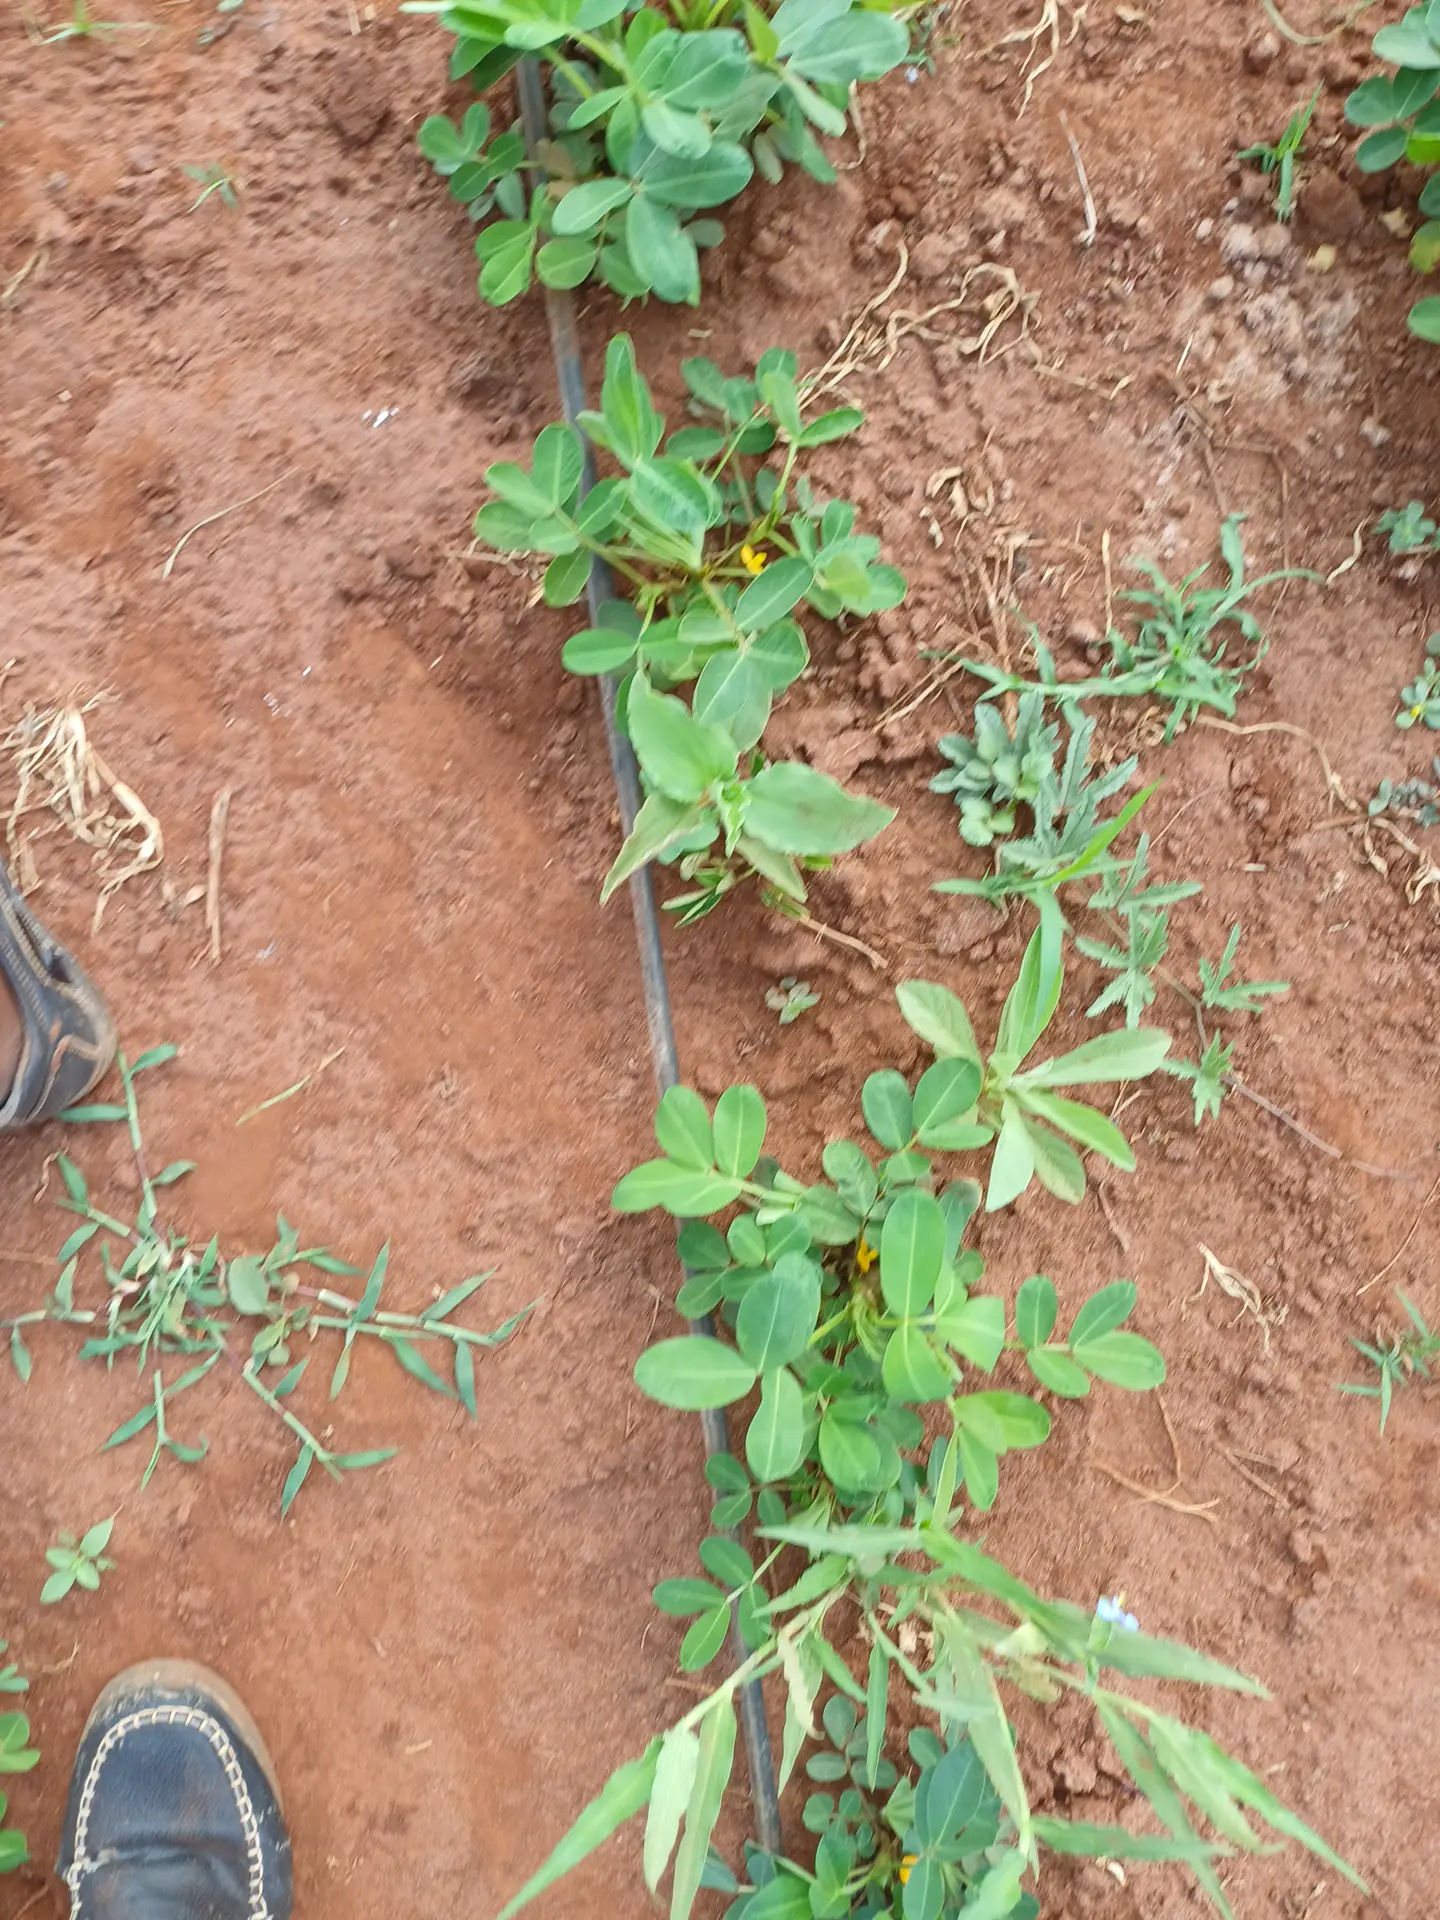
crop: groundnut
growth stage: flowering
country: Kenya
